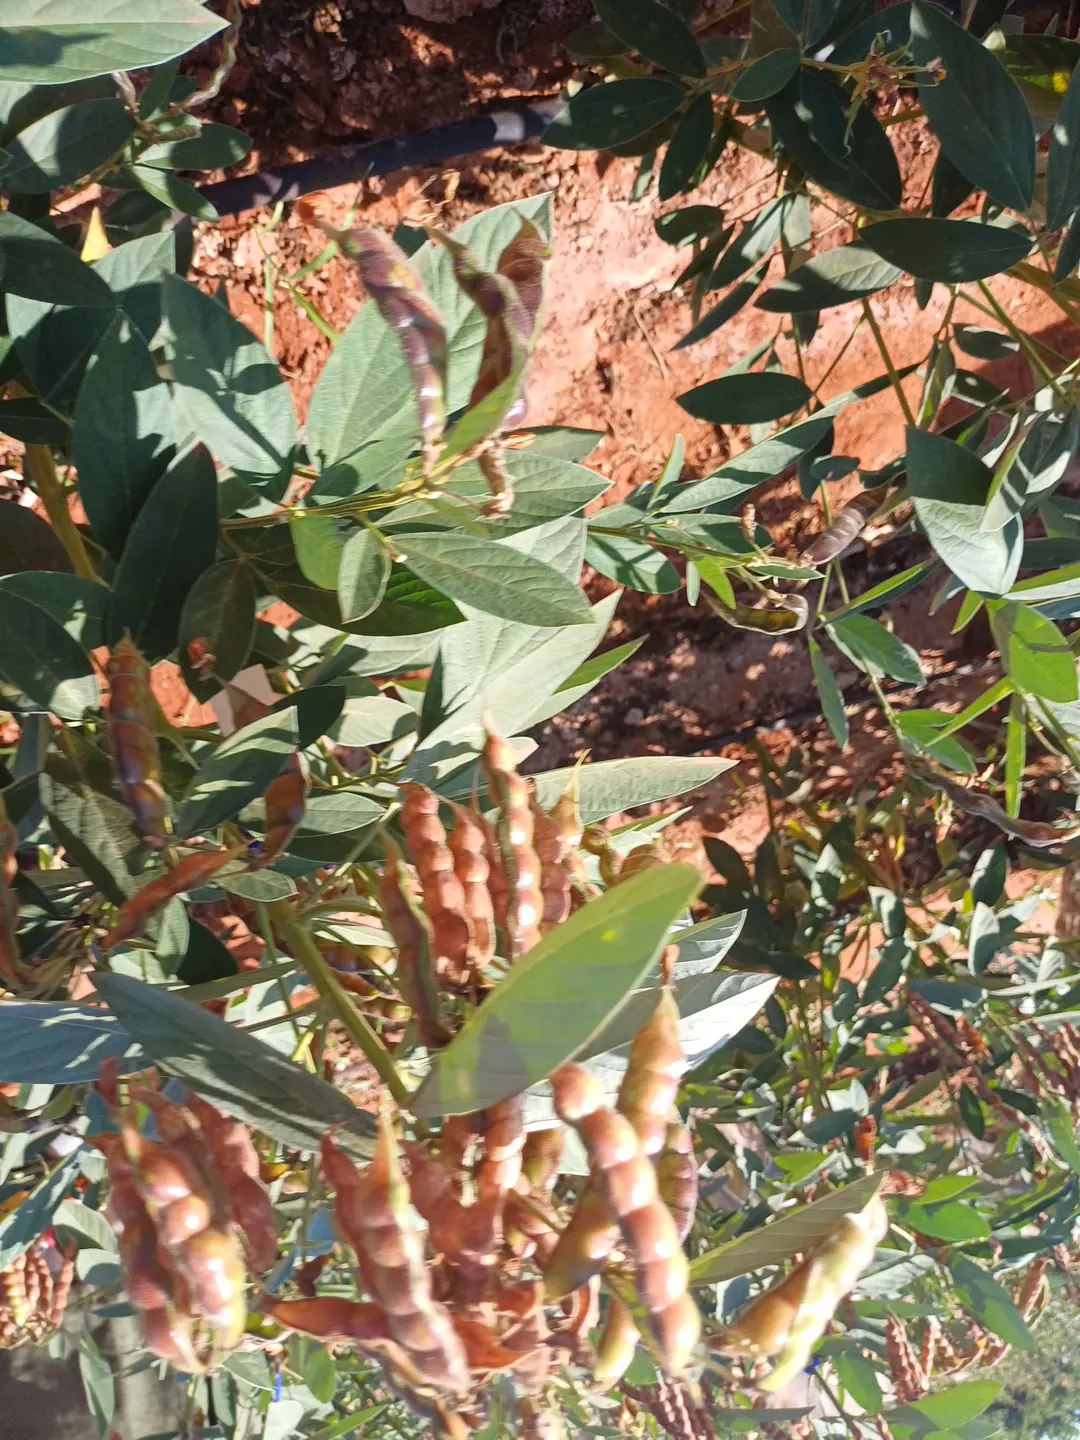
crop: pigeonpea
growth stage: development pod
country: Kenya
